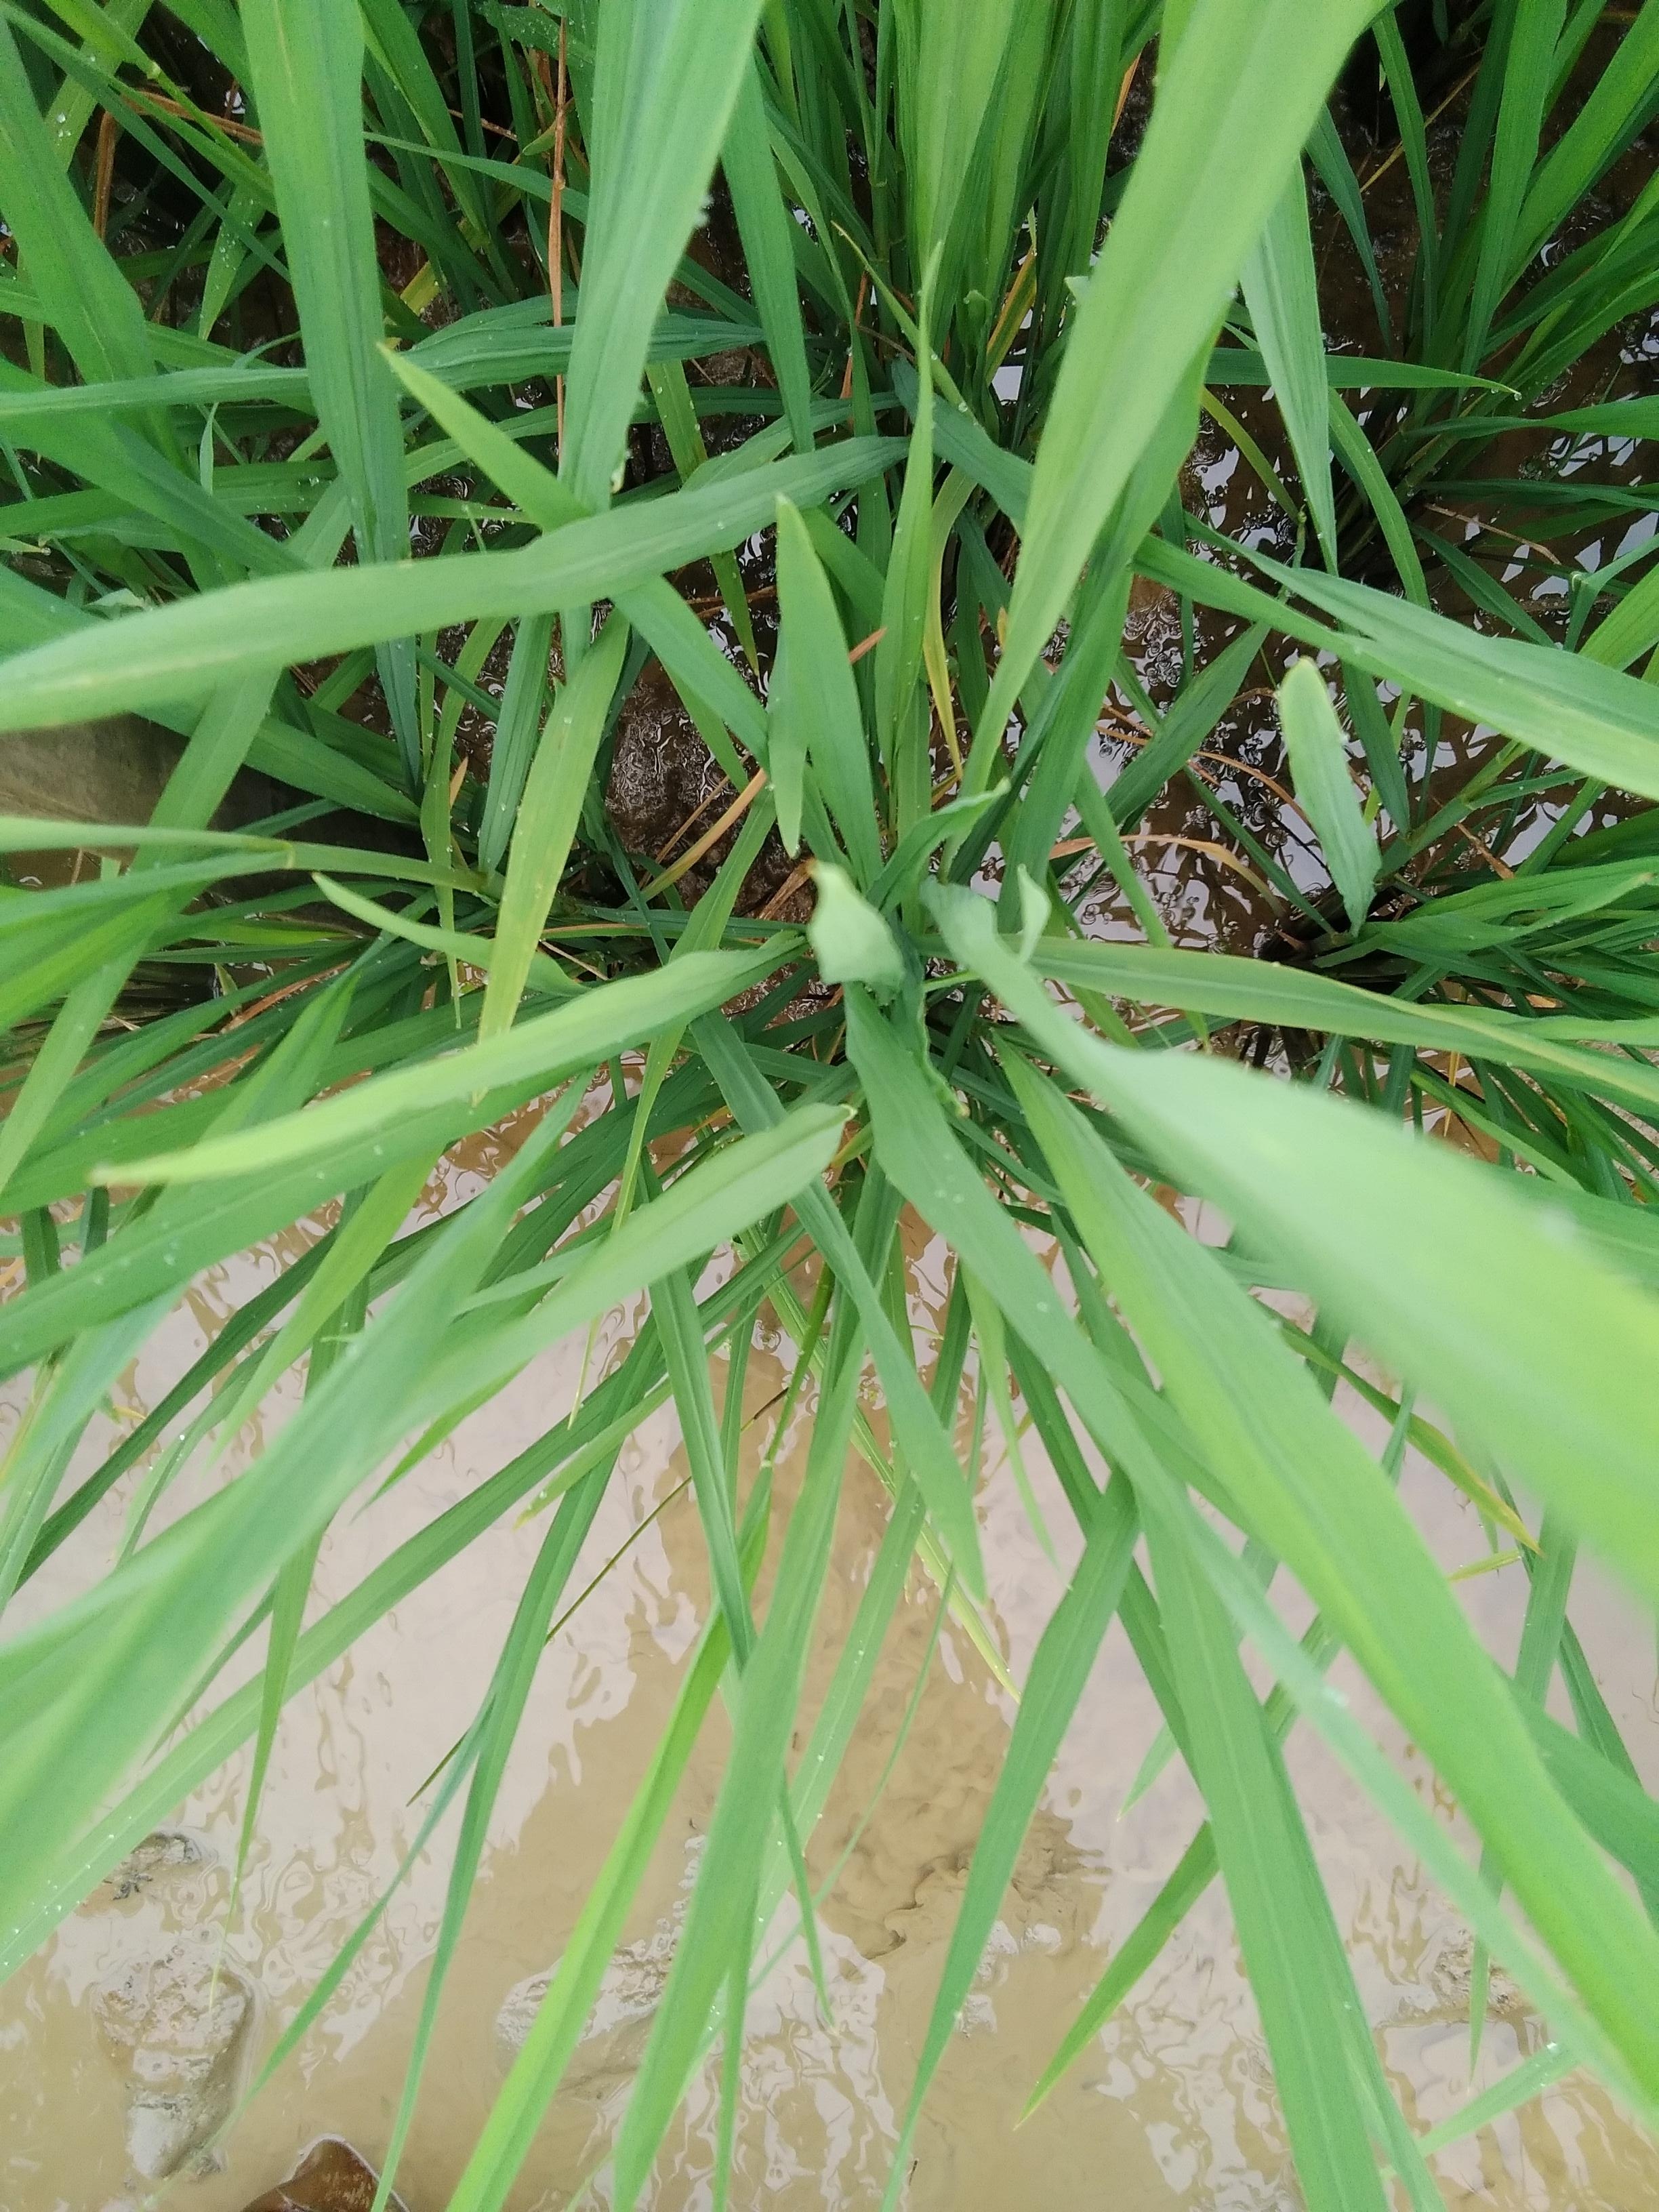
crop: rice
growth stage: booting
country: Nigeria
